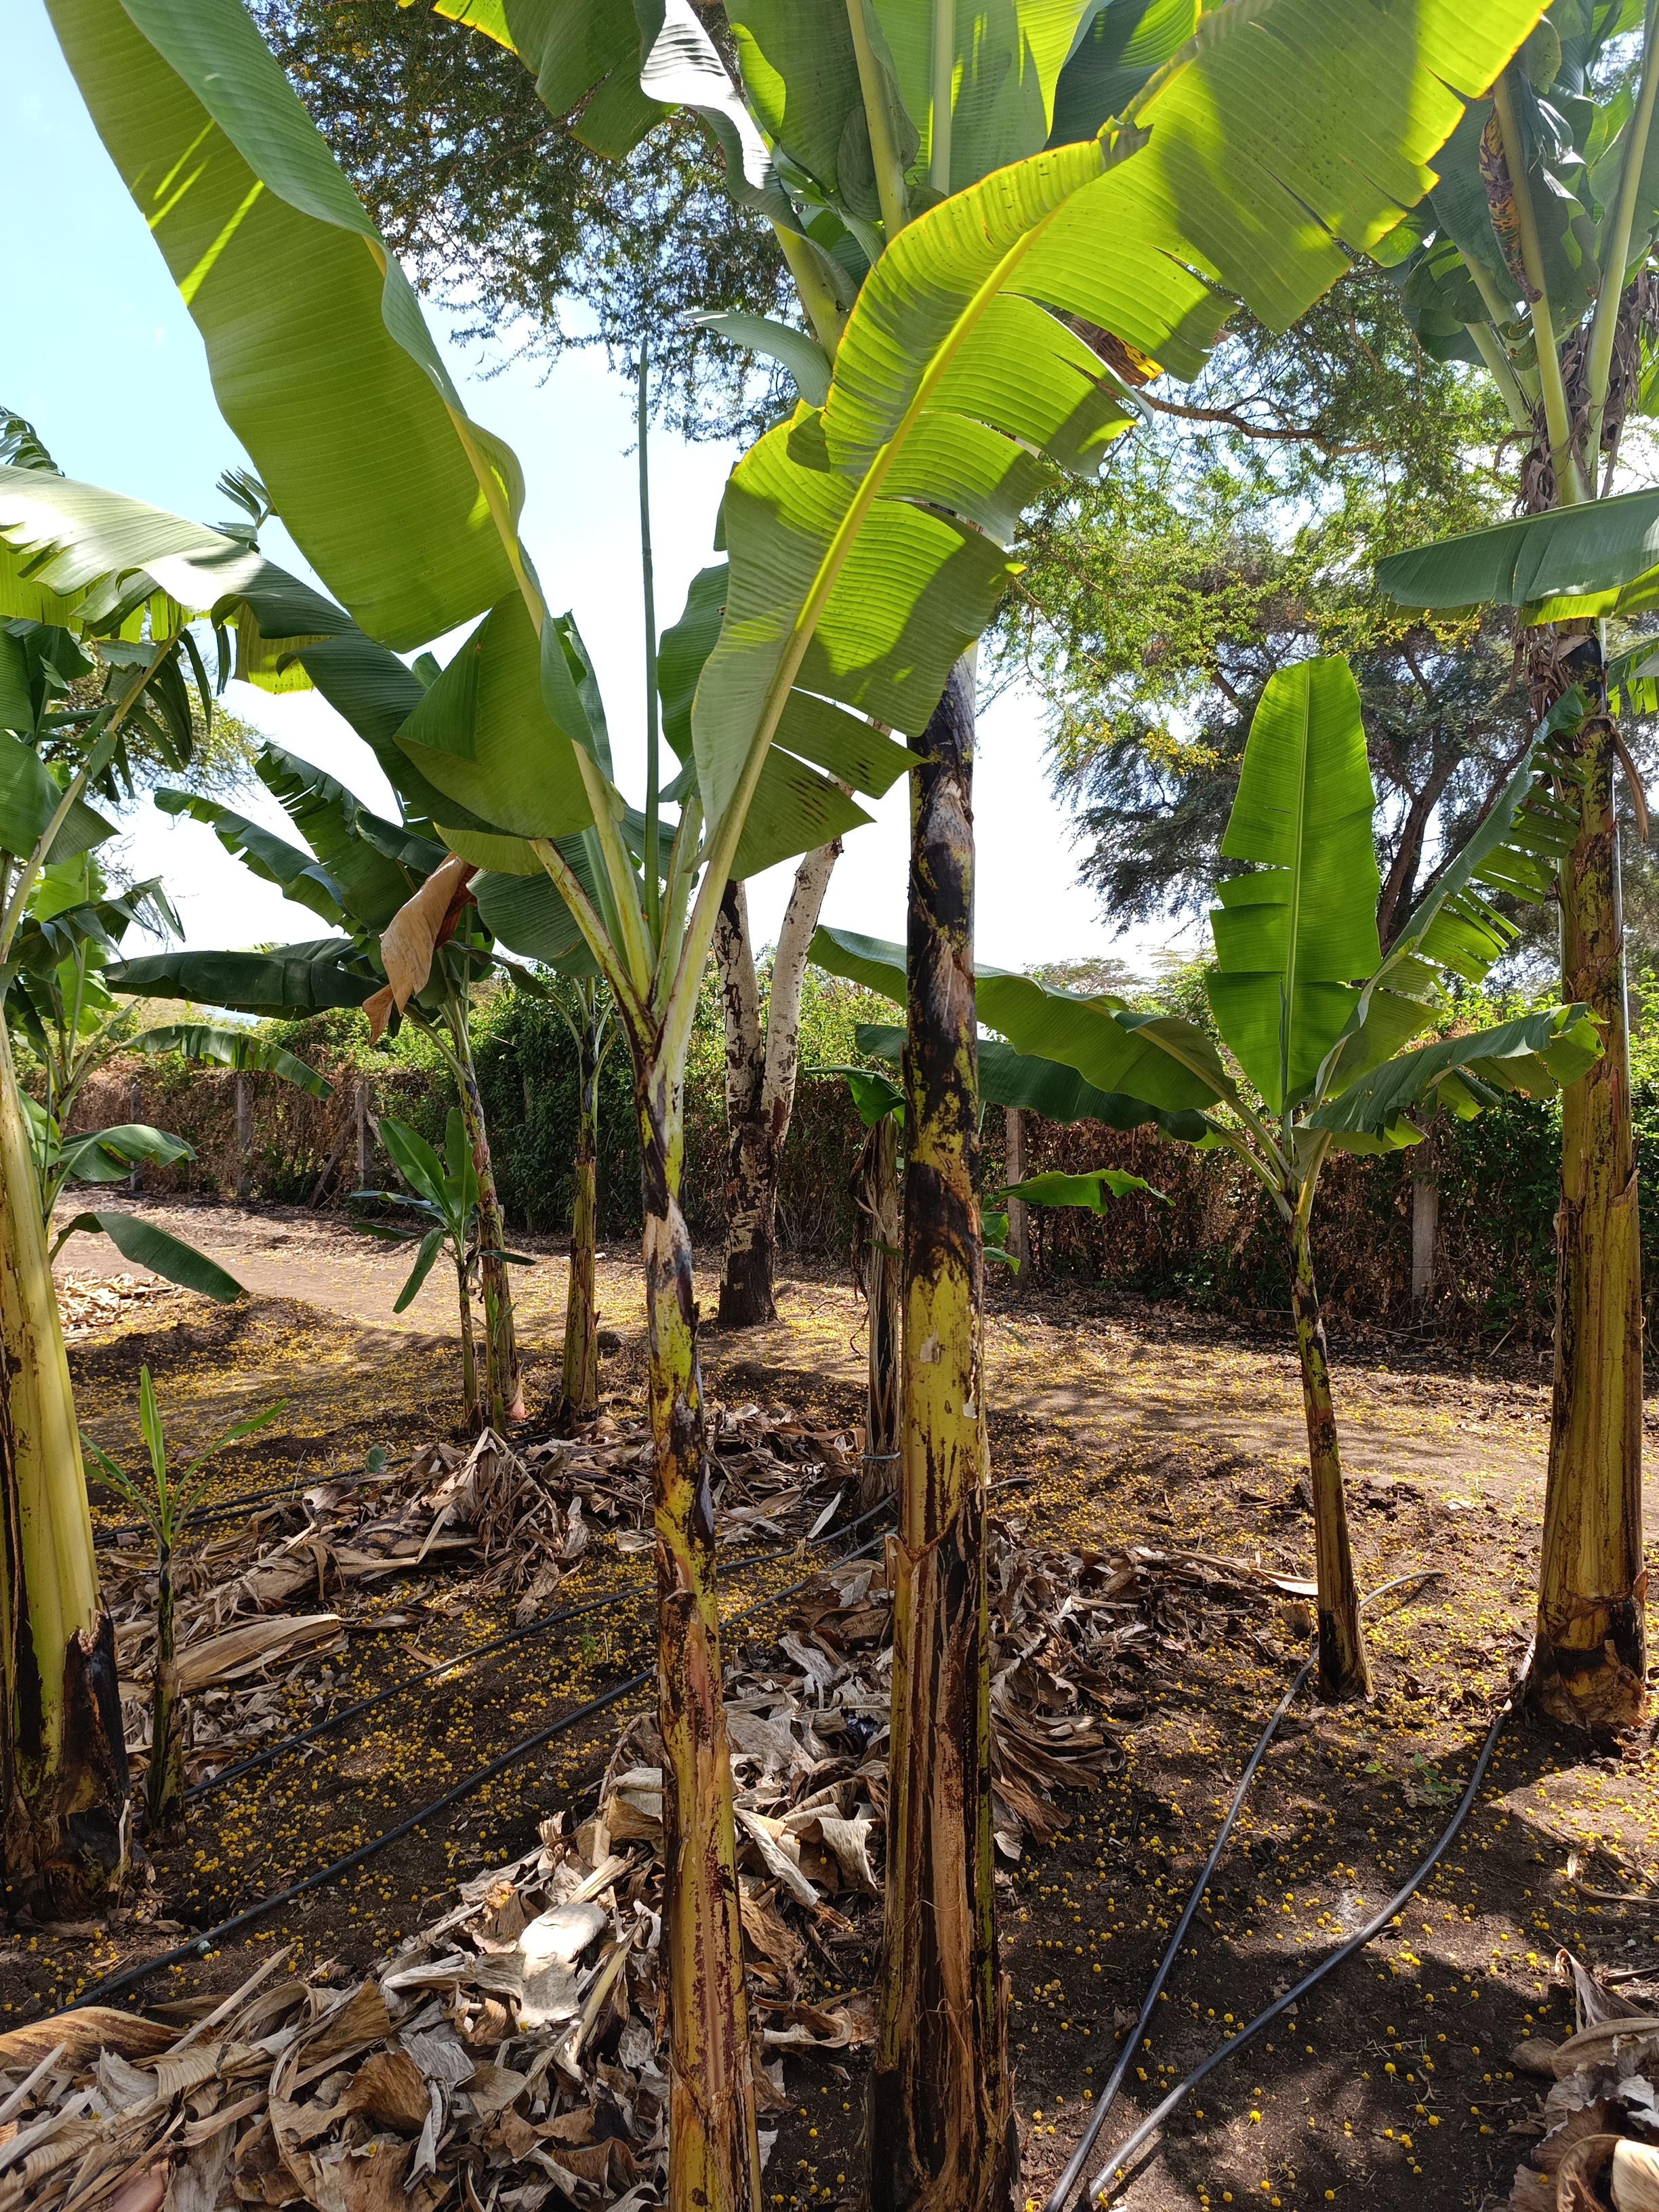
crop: banana
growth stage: vegetative
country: Tanzania
